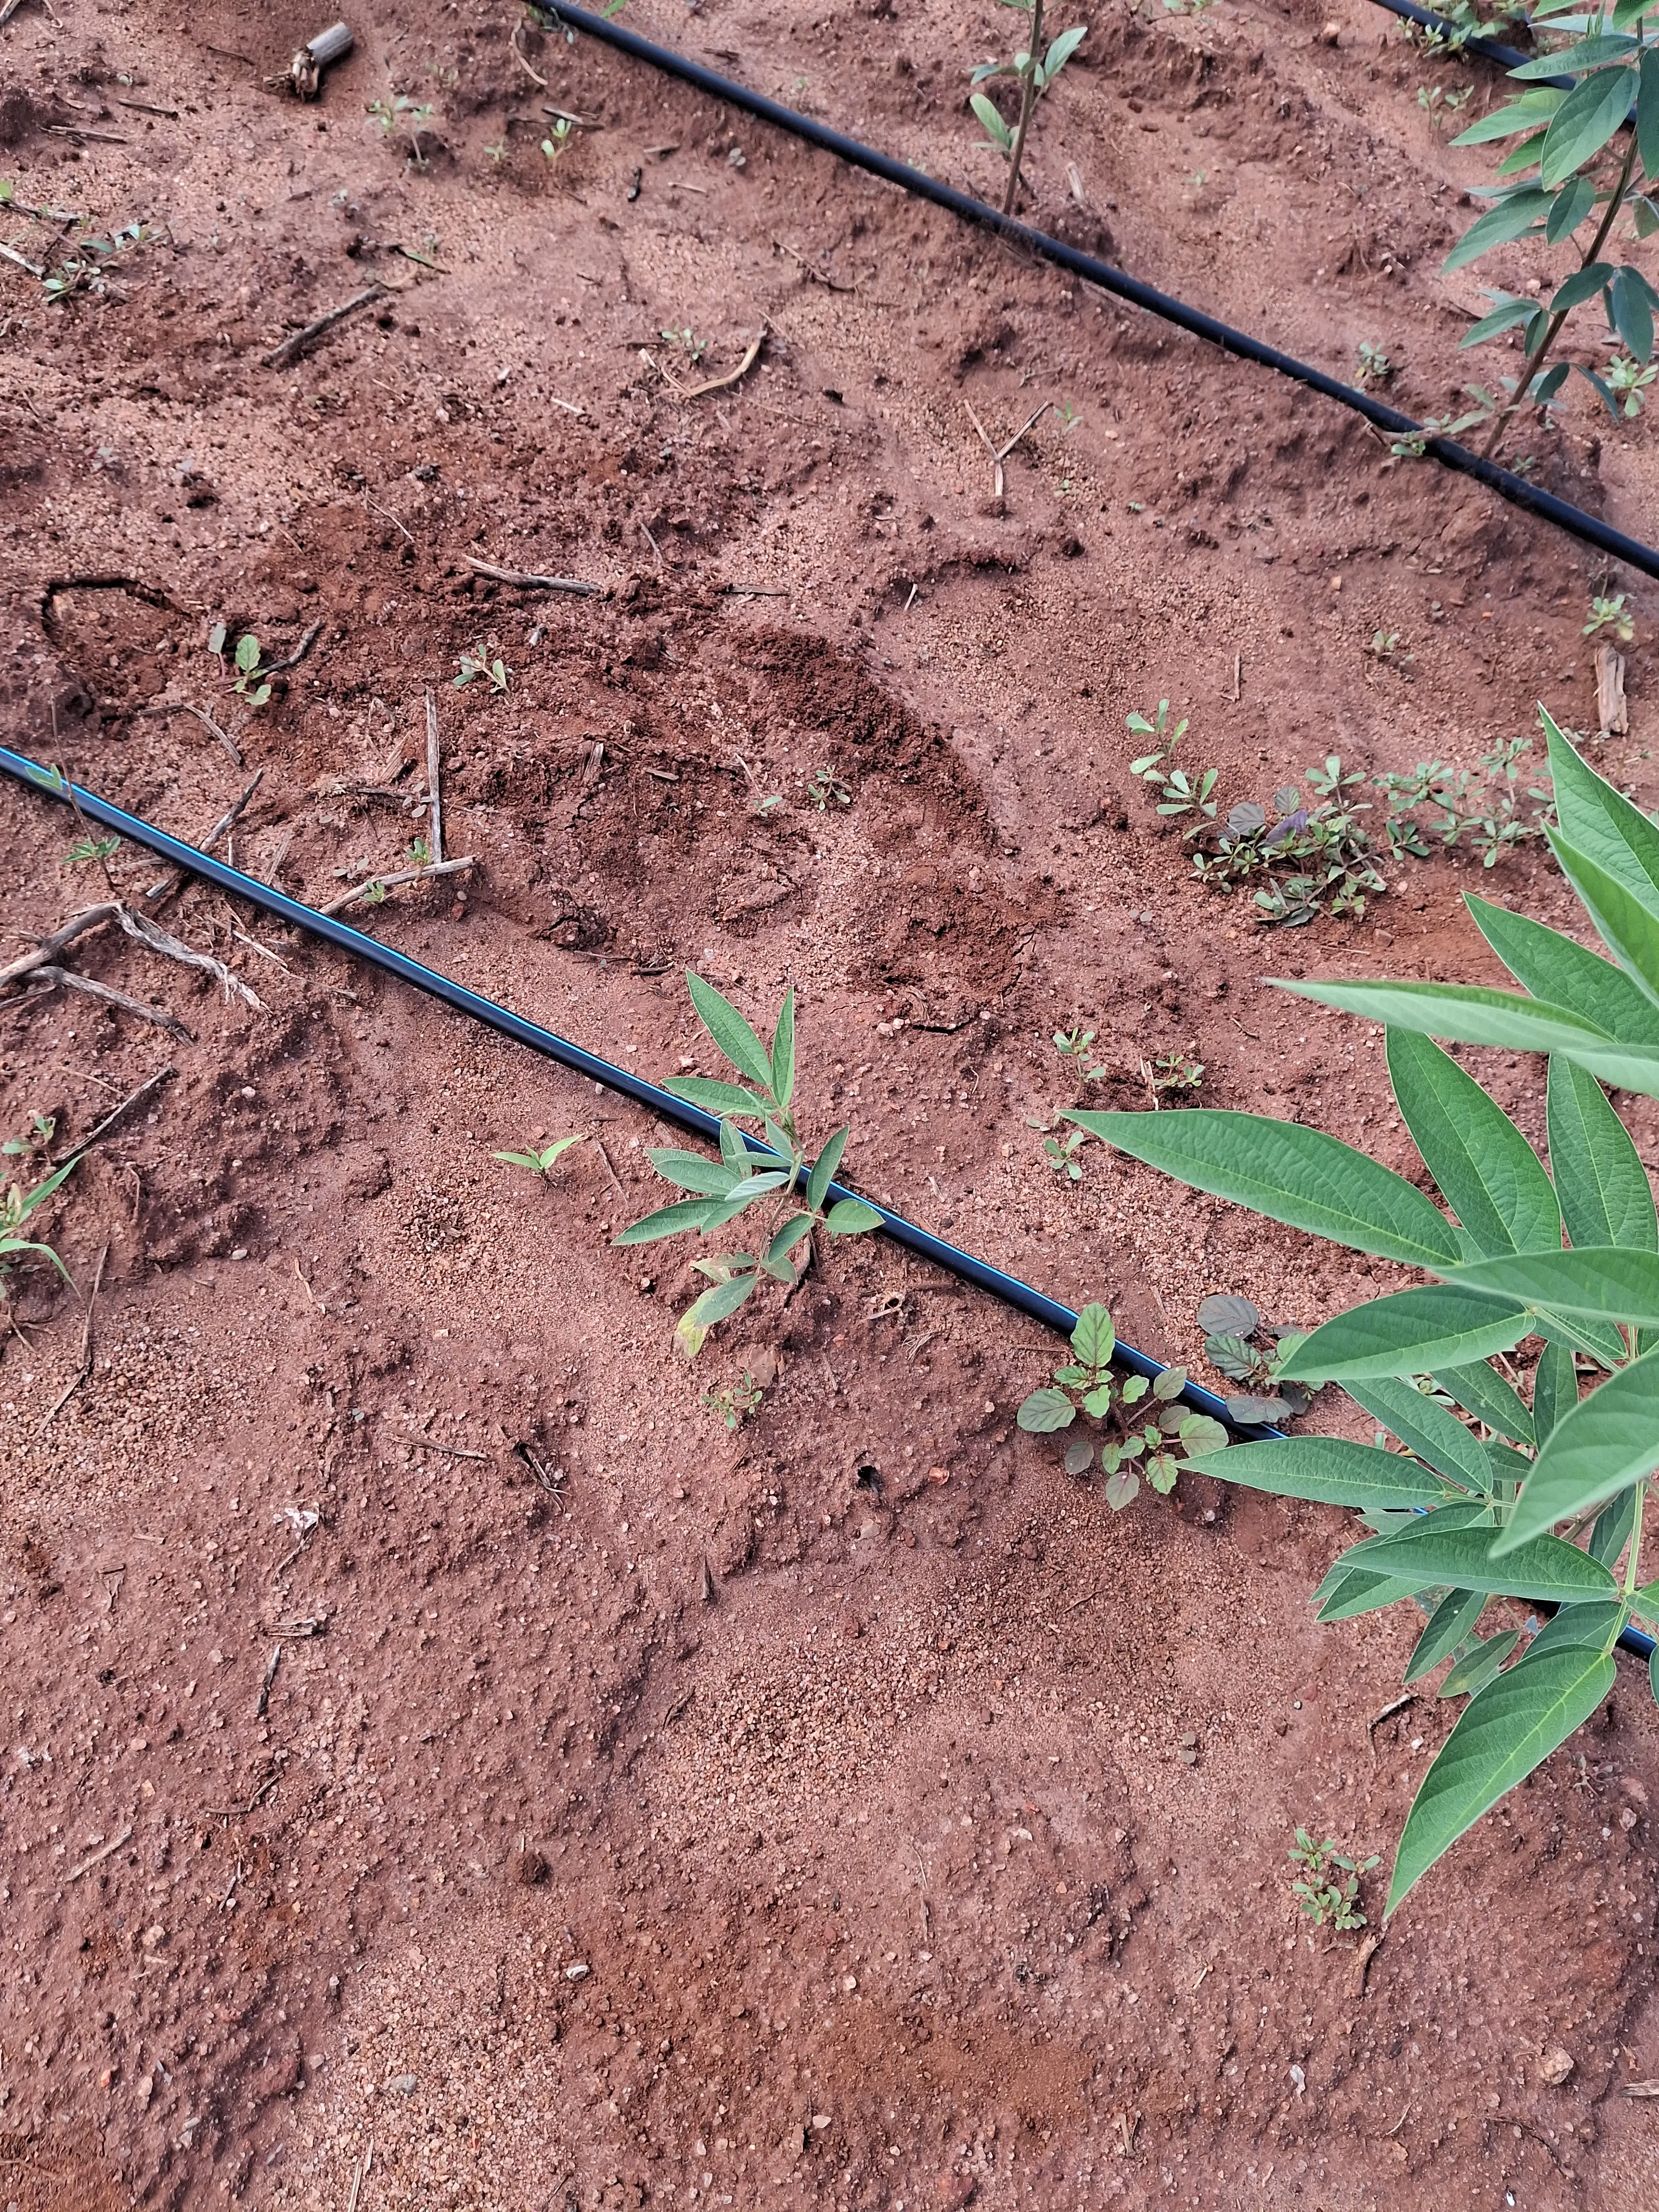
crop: pigeonpea
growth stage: vegetative
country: Kenya
